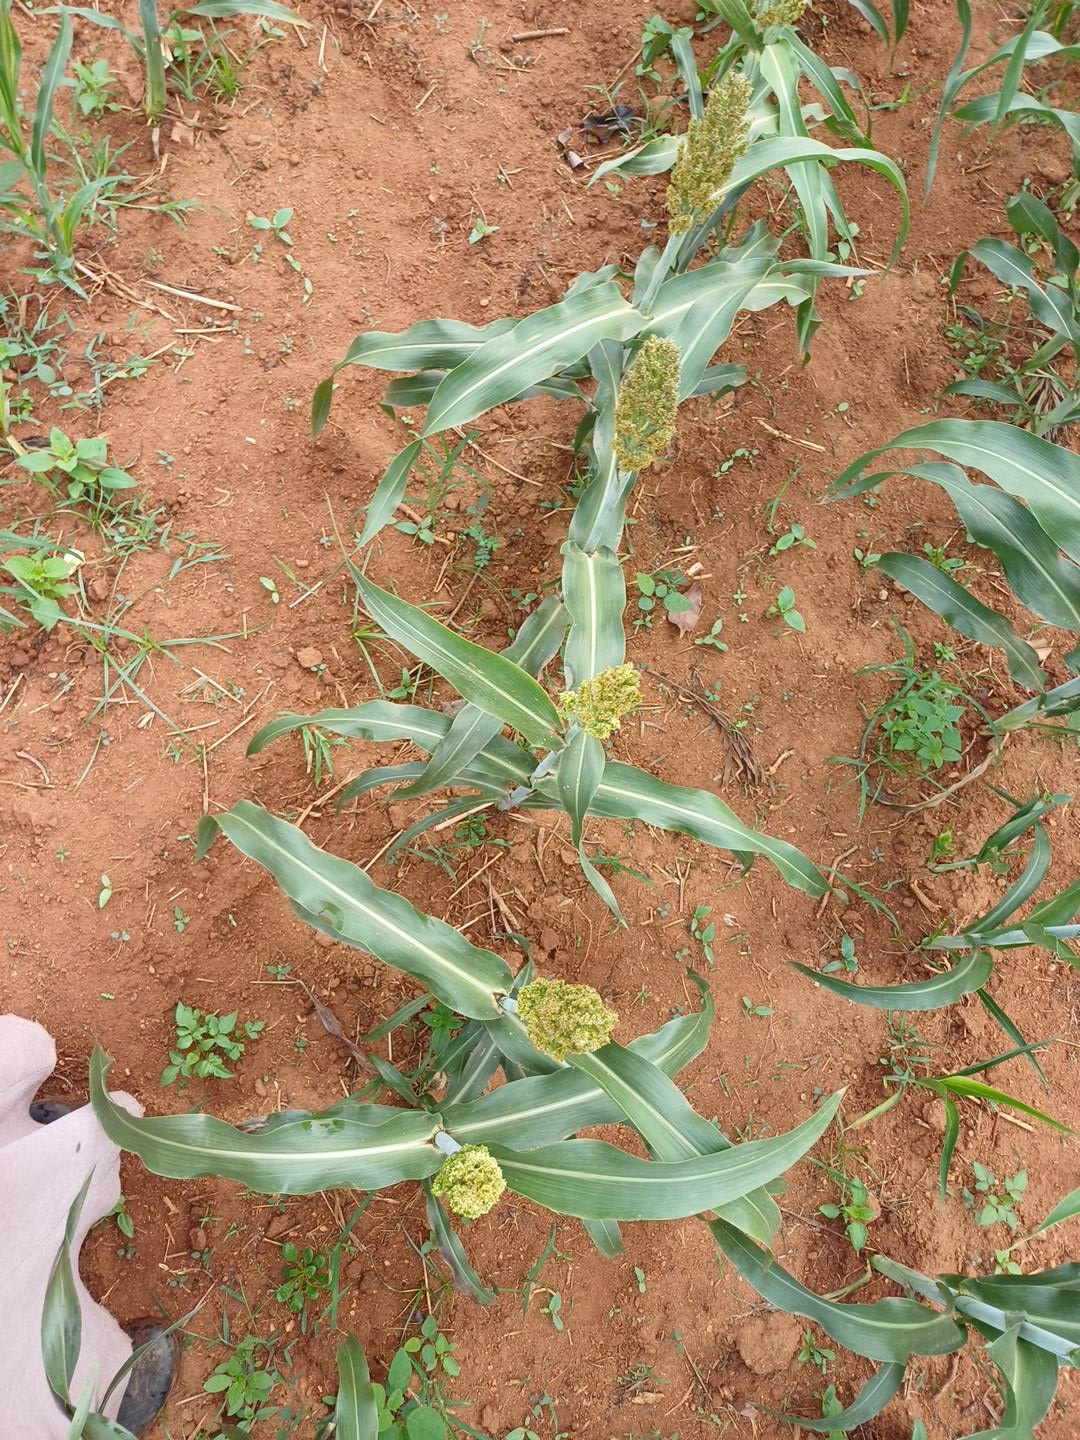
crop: sorghum
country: Kenya
